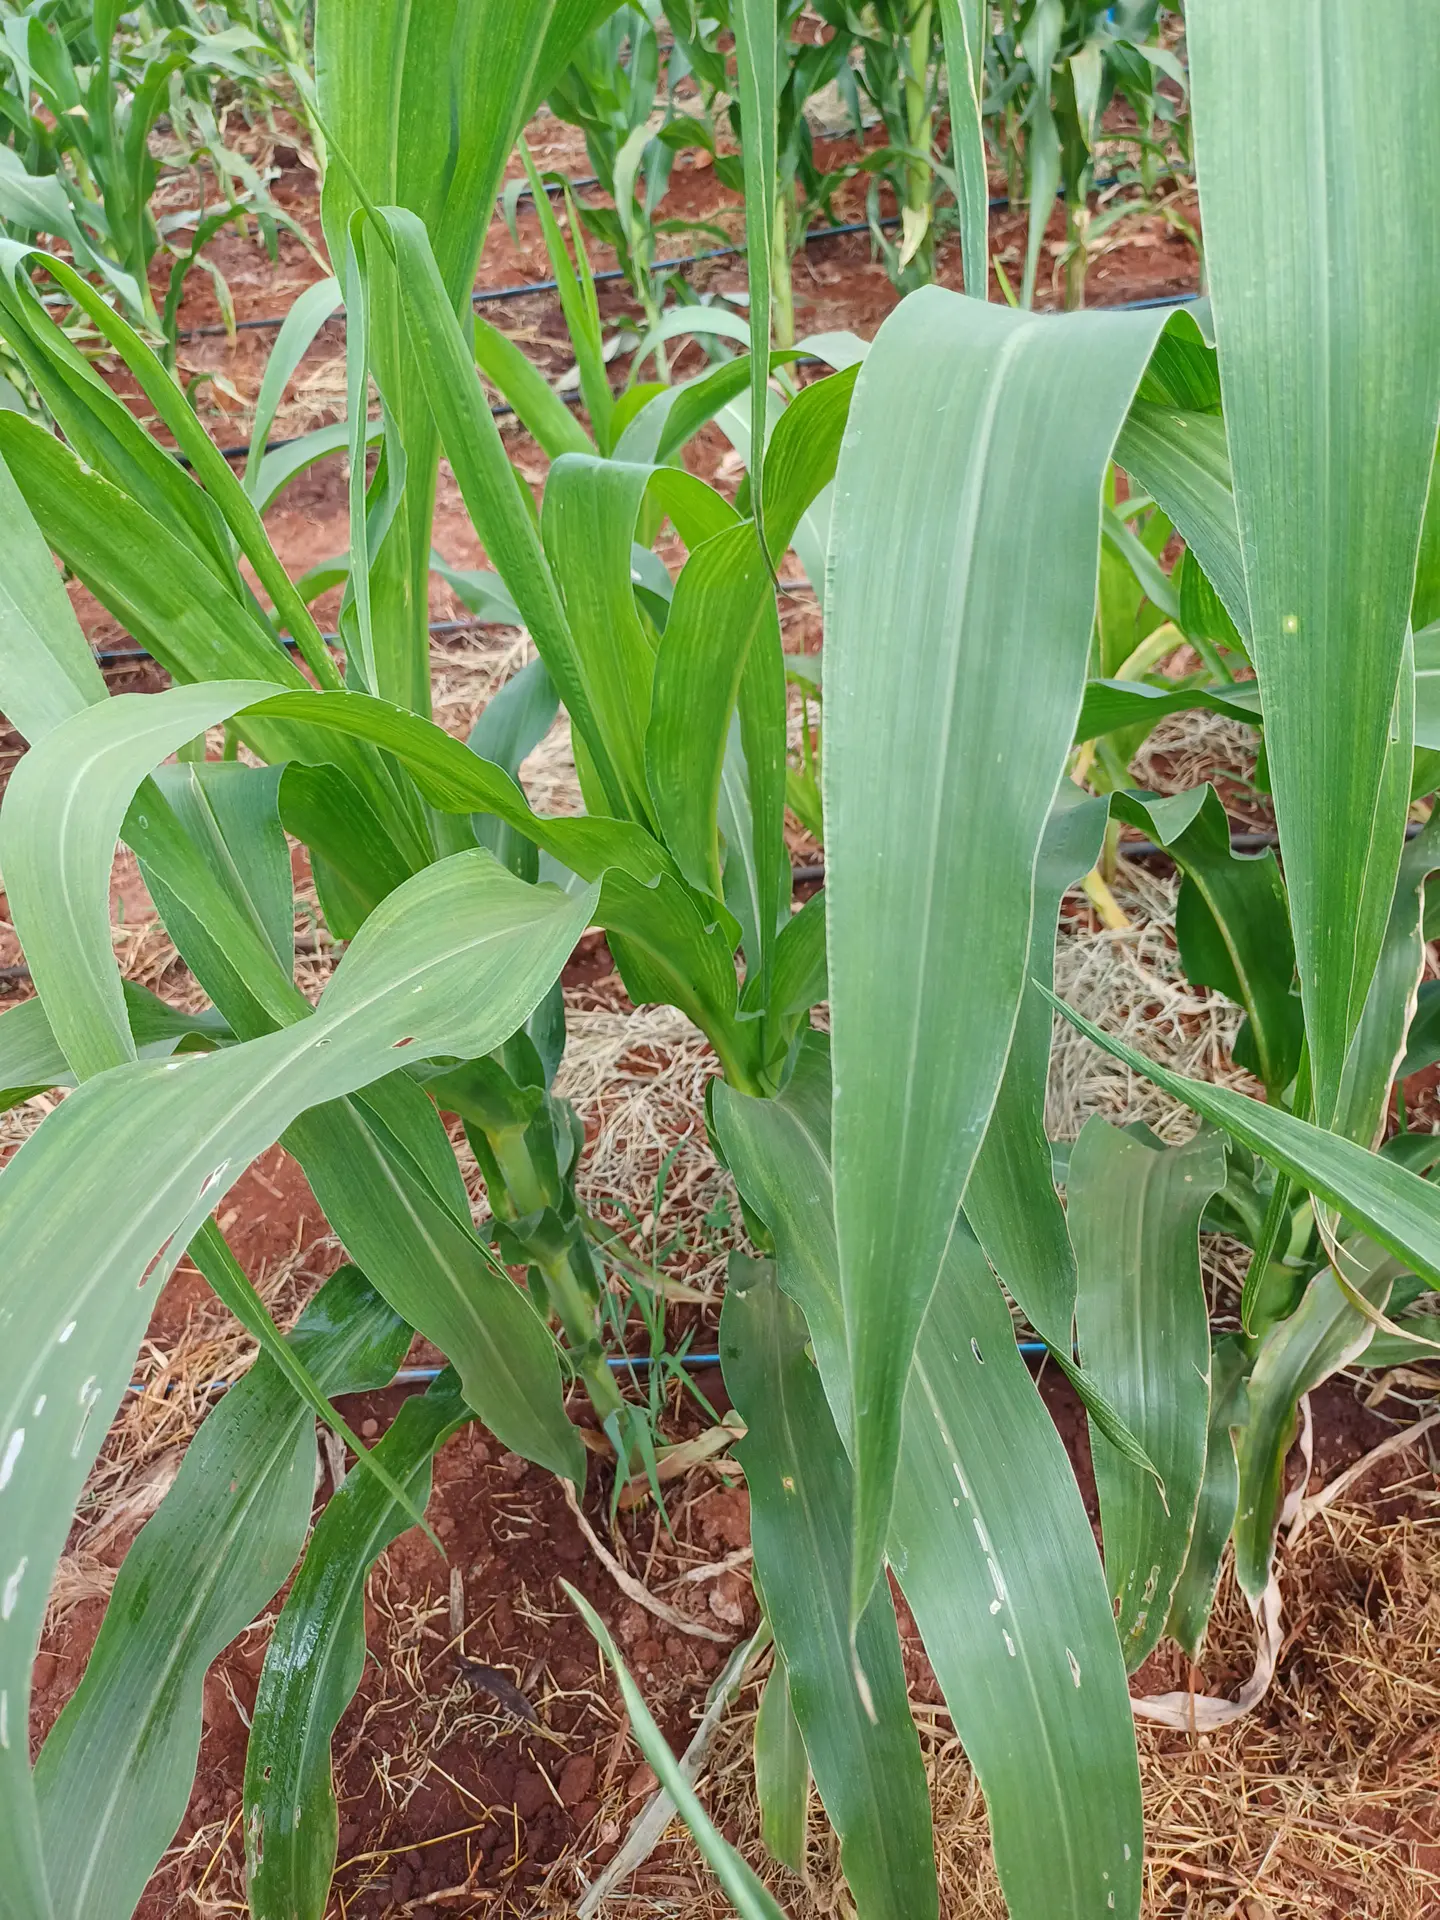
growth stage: vegetative
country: Kenya
